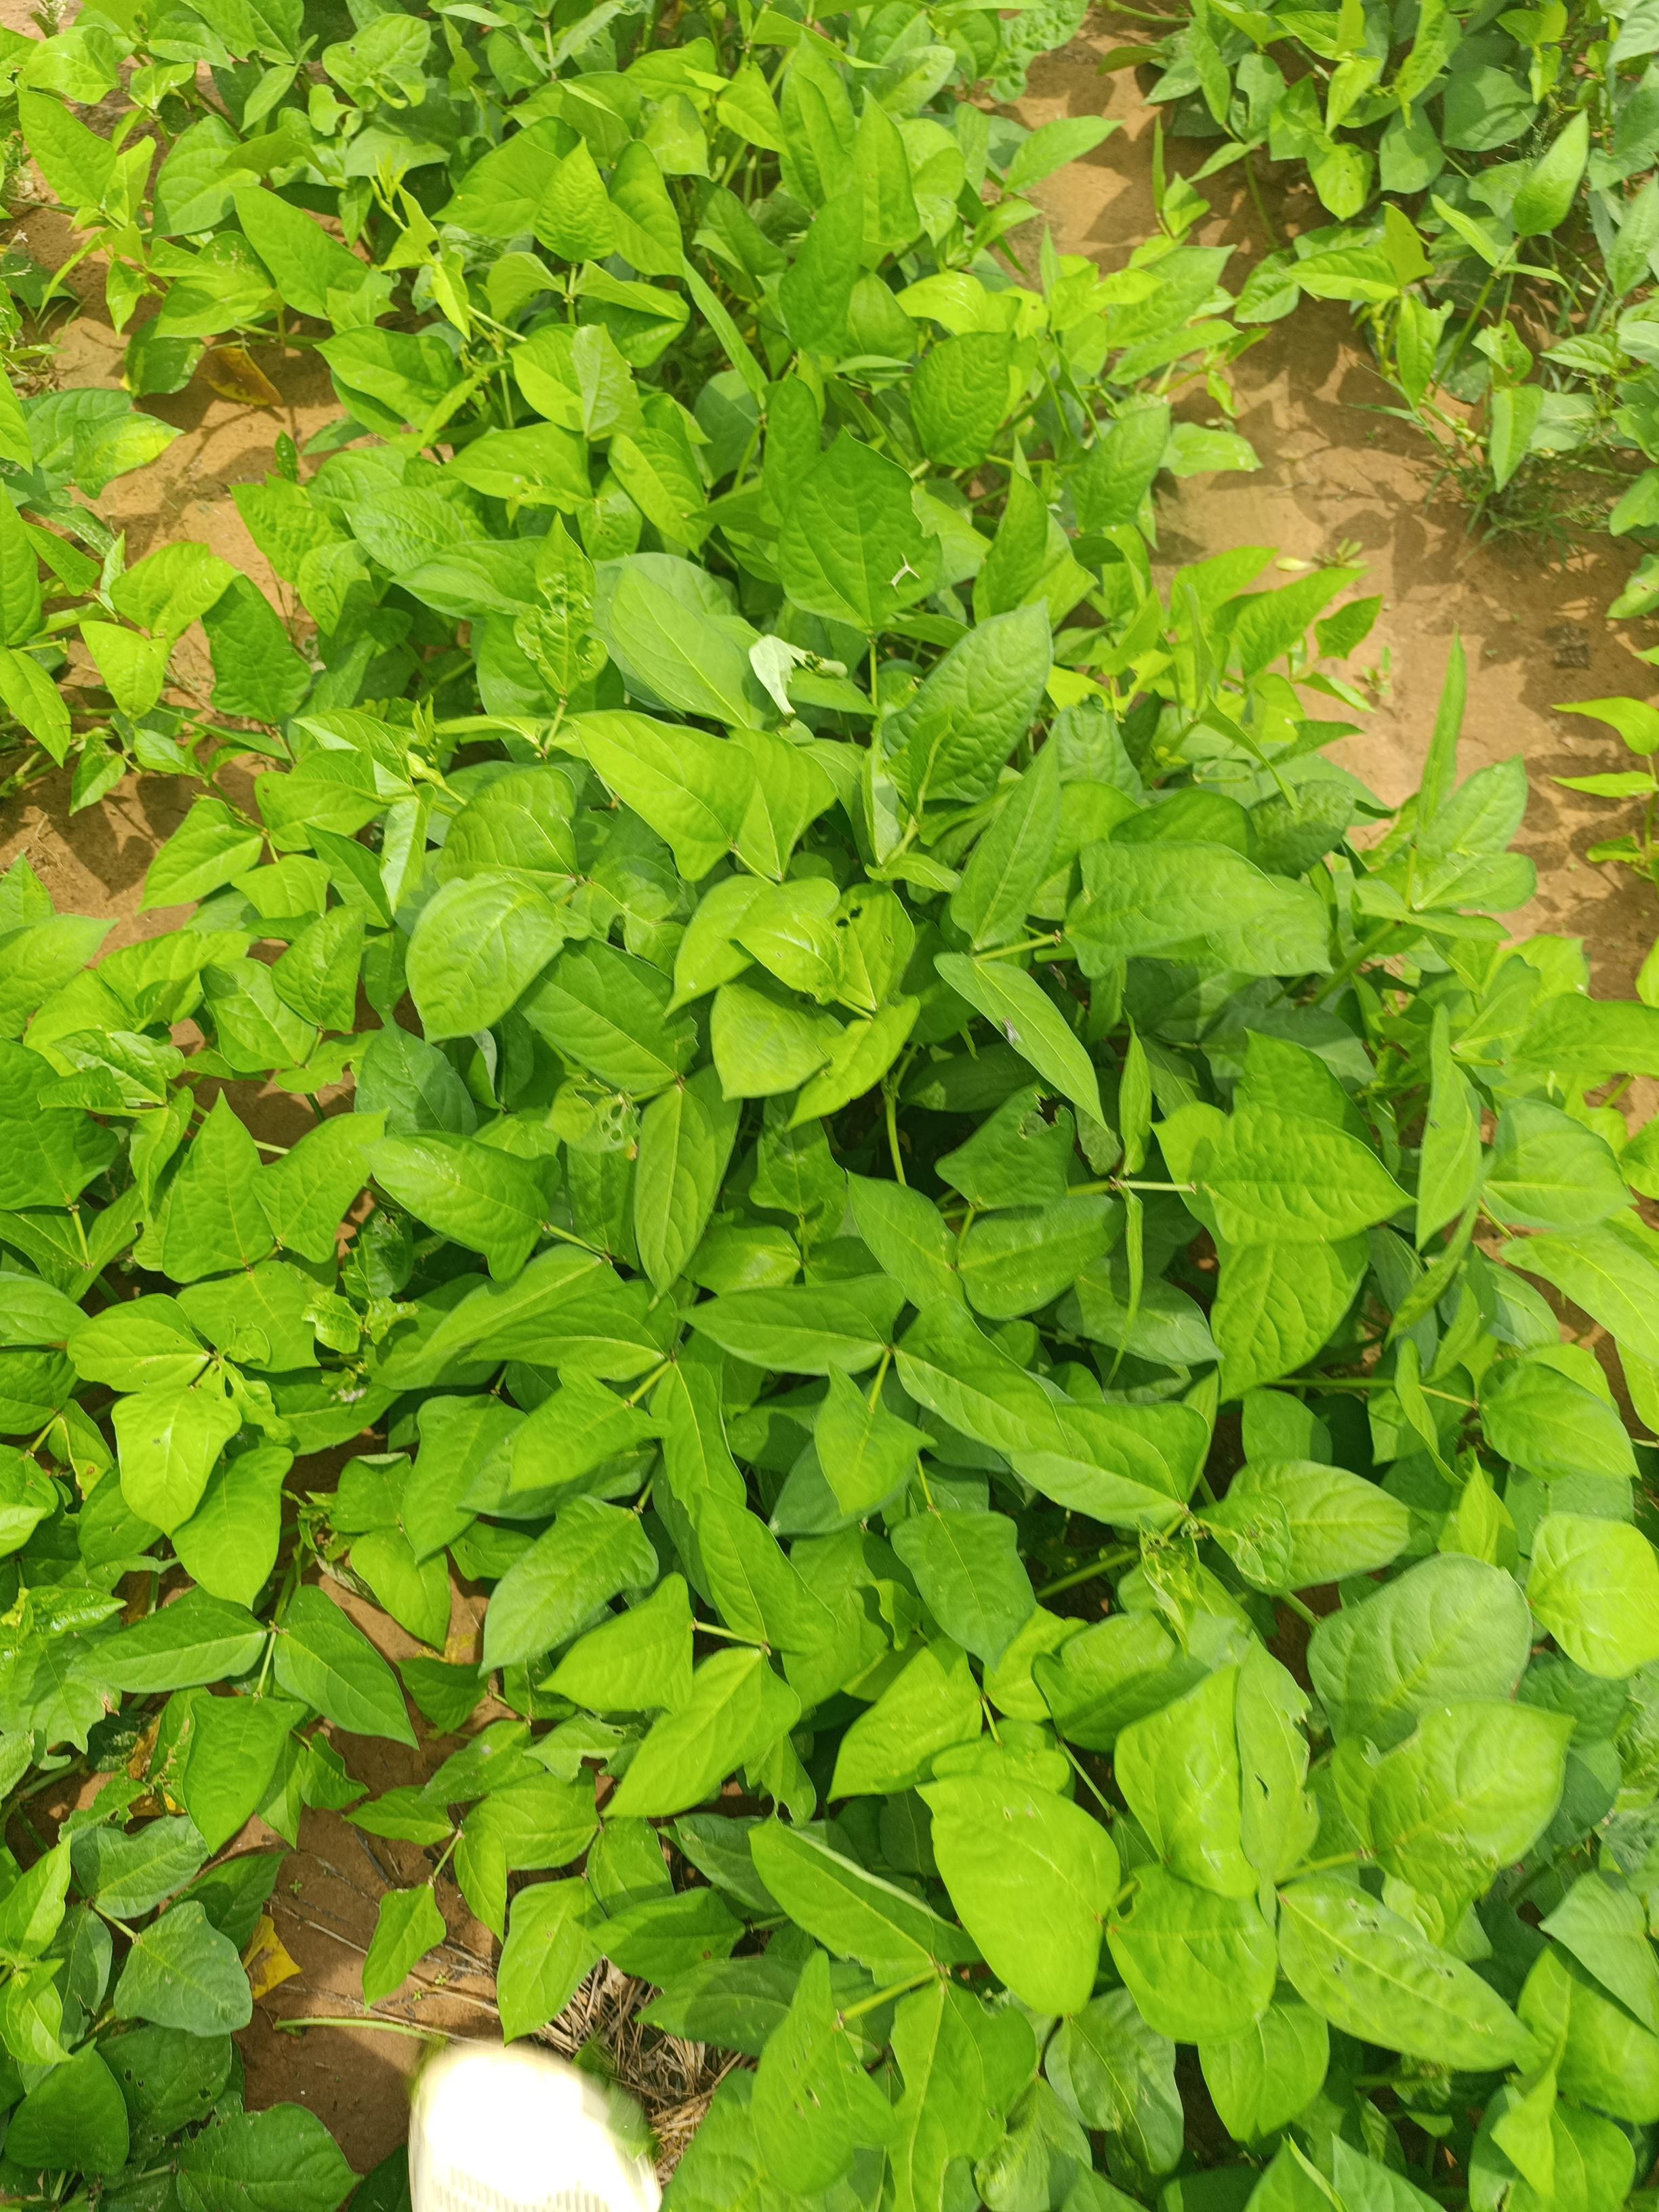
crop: cowpea
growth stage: development pod
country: Nigeria
